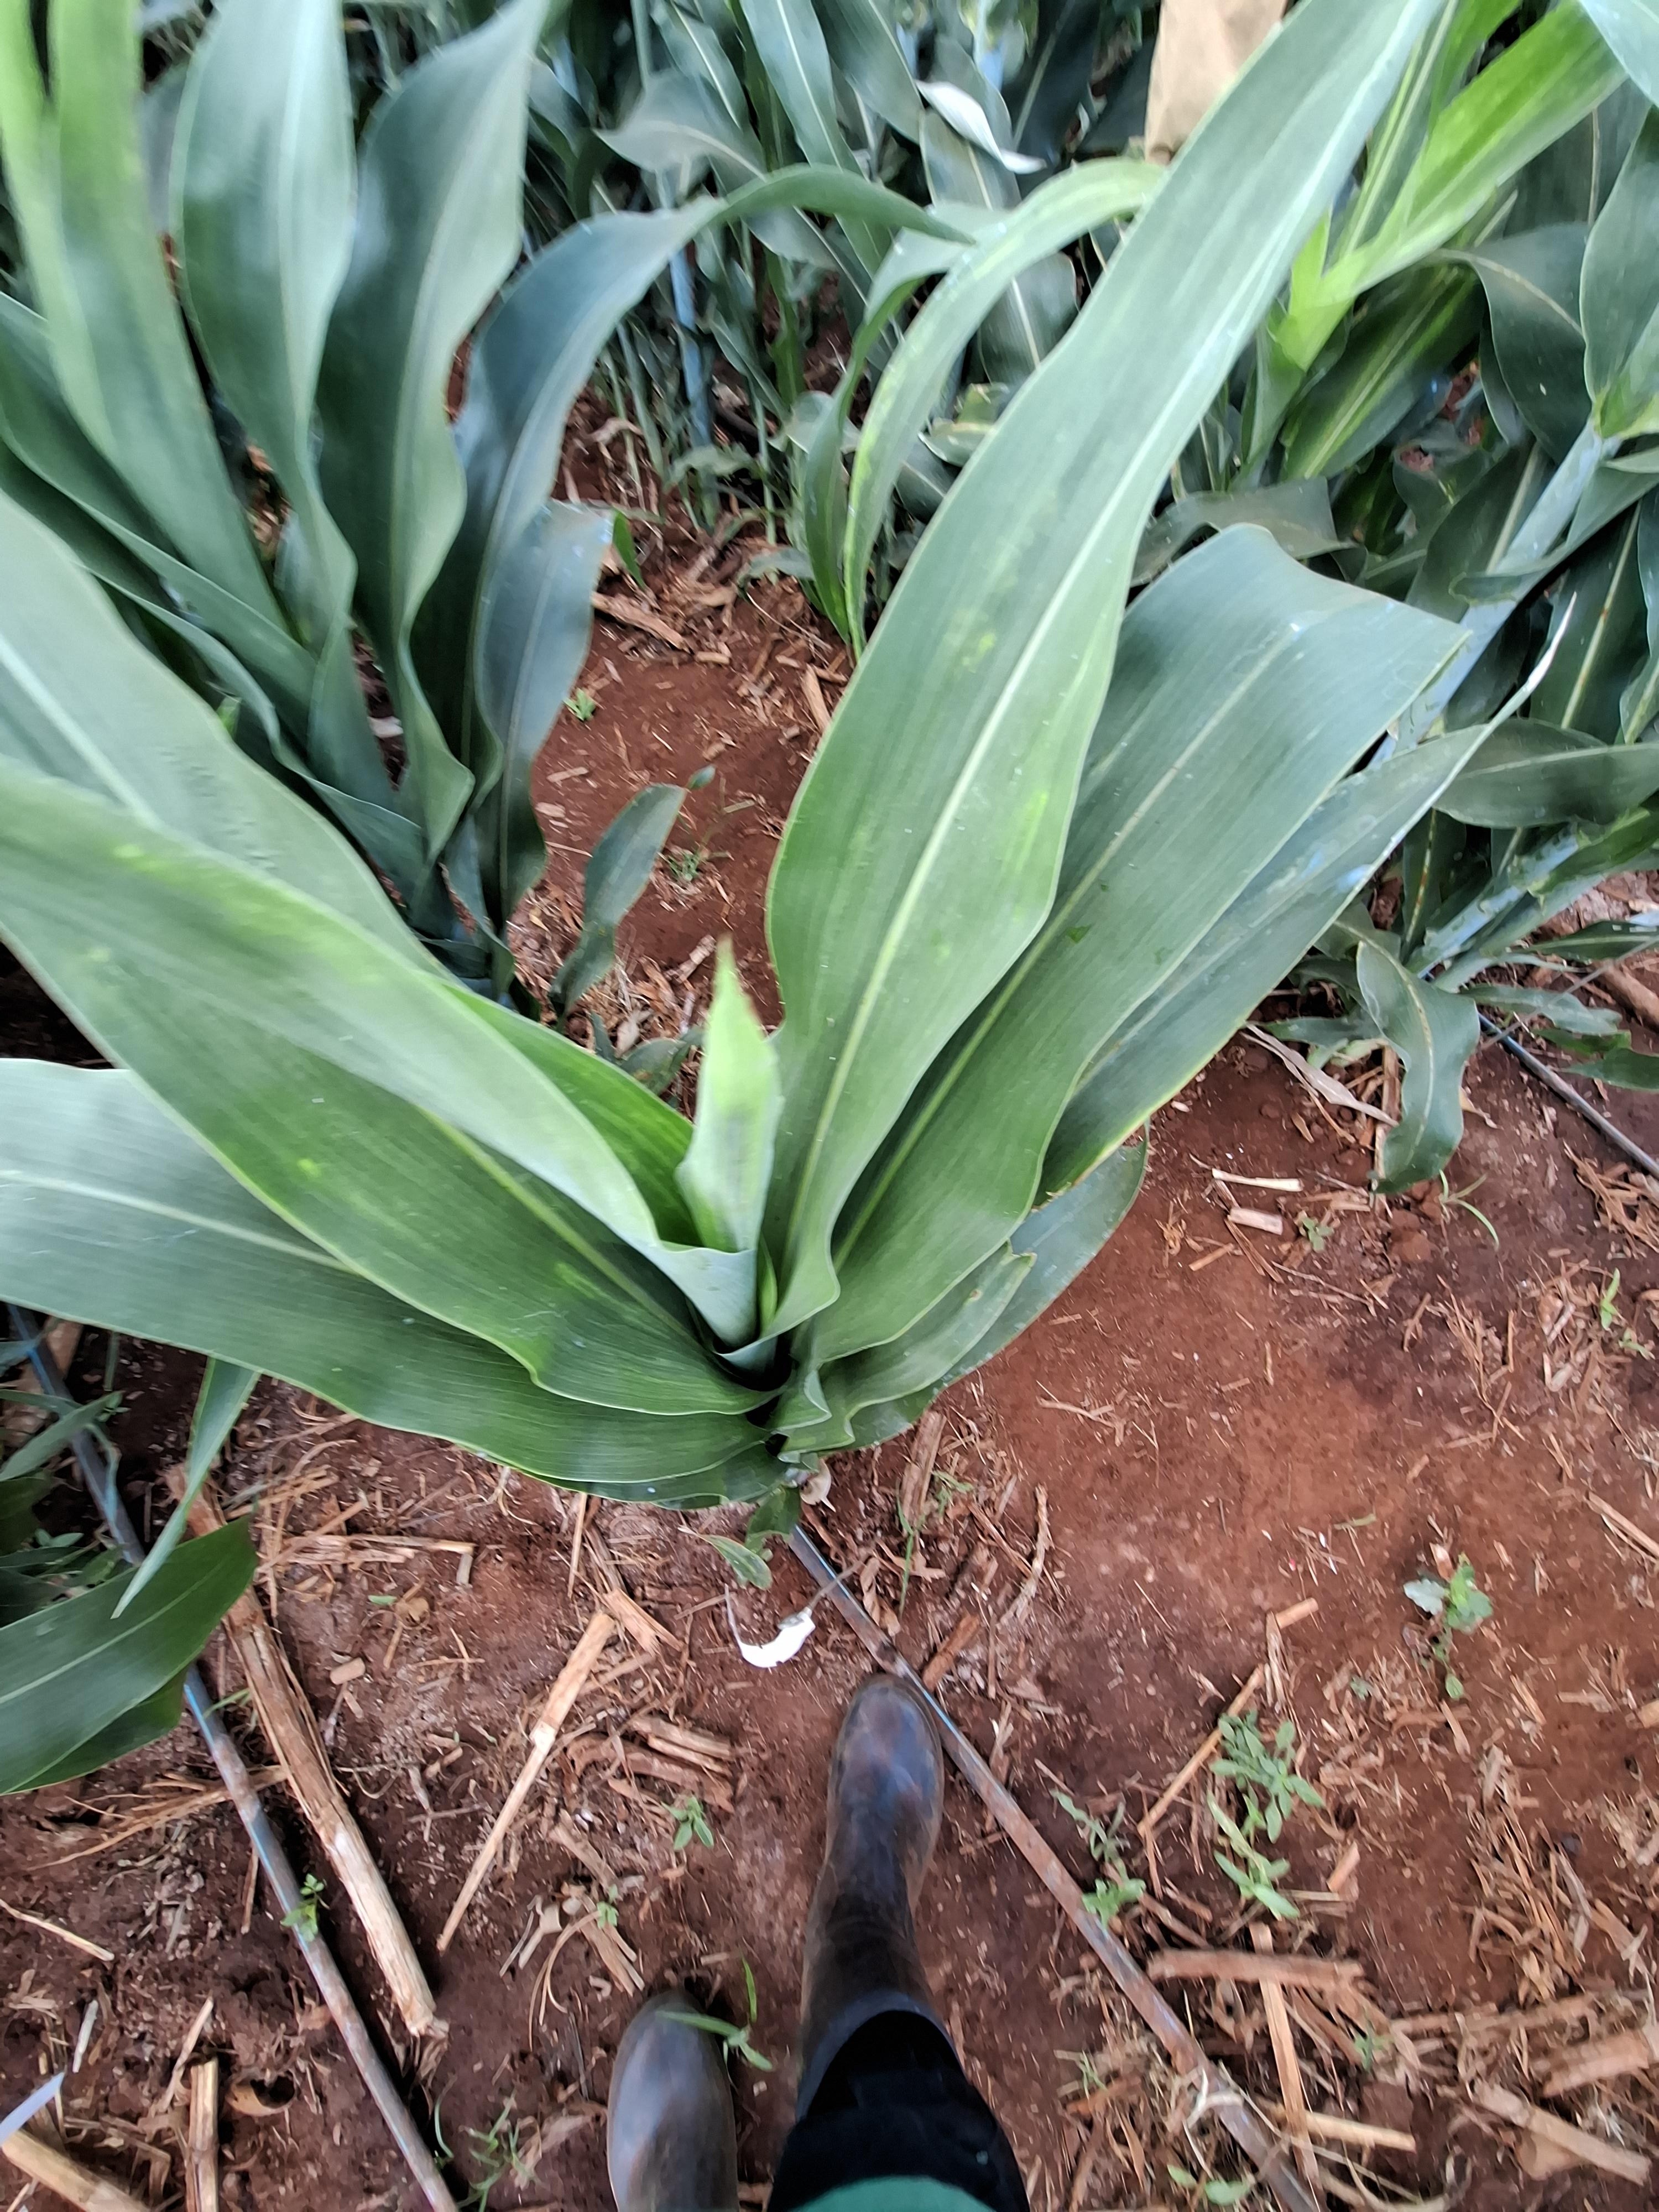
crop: sorghum
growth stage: vegetative
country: Kenya
